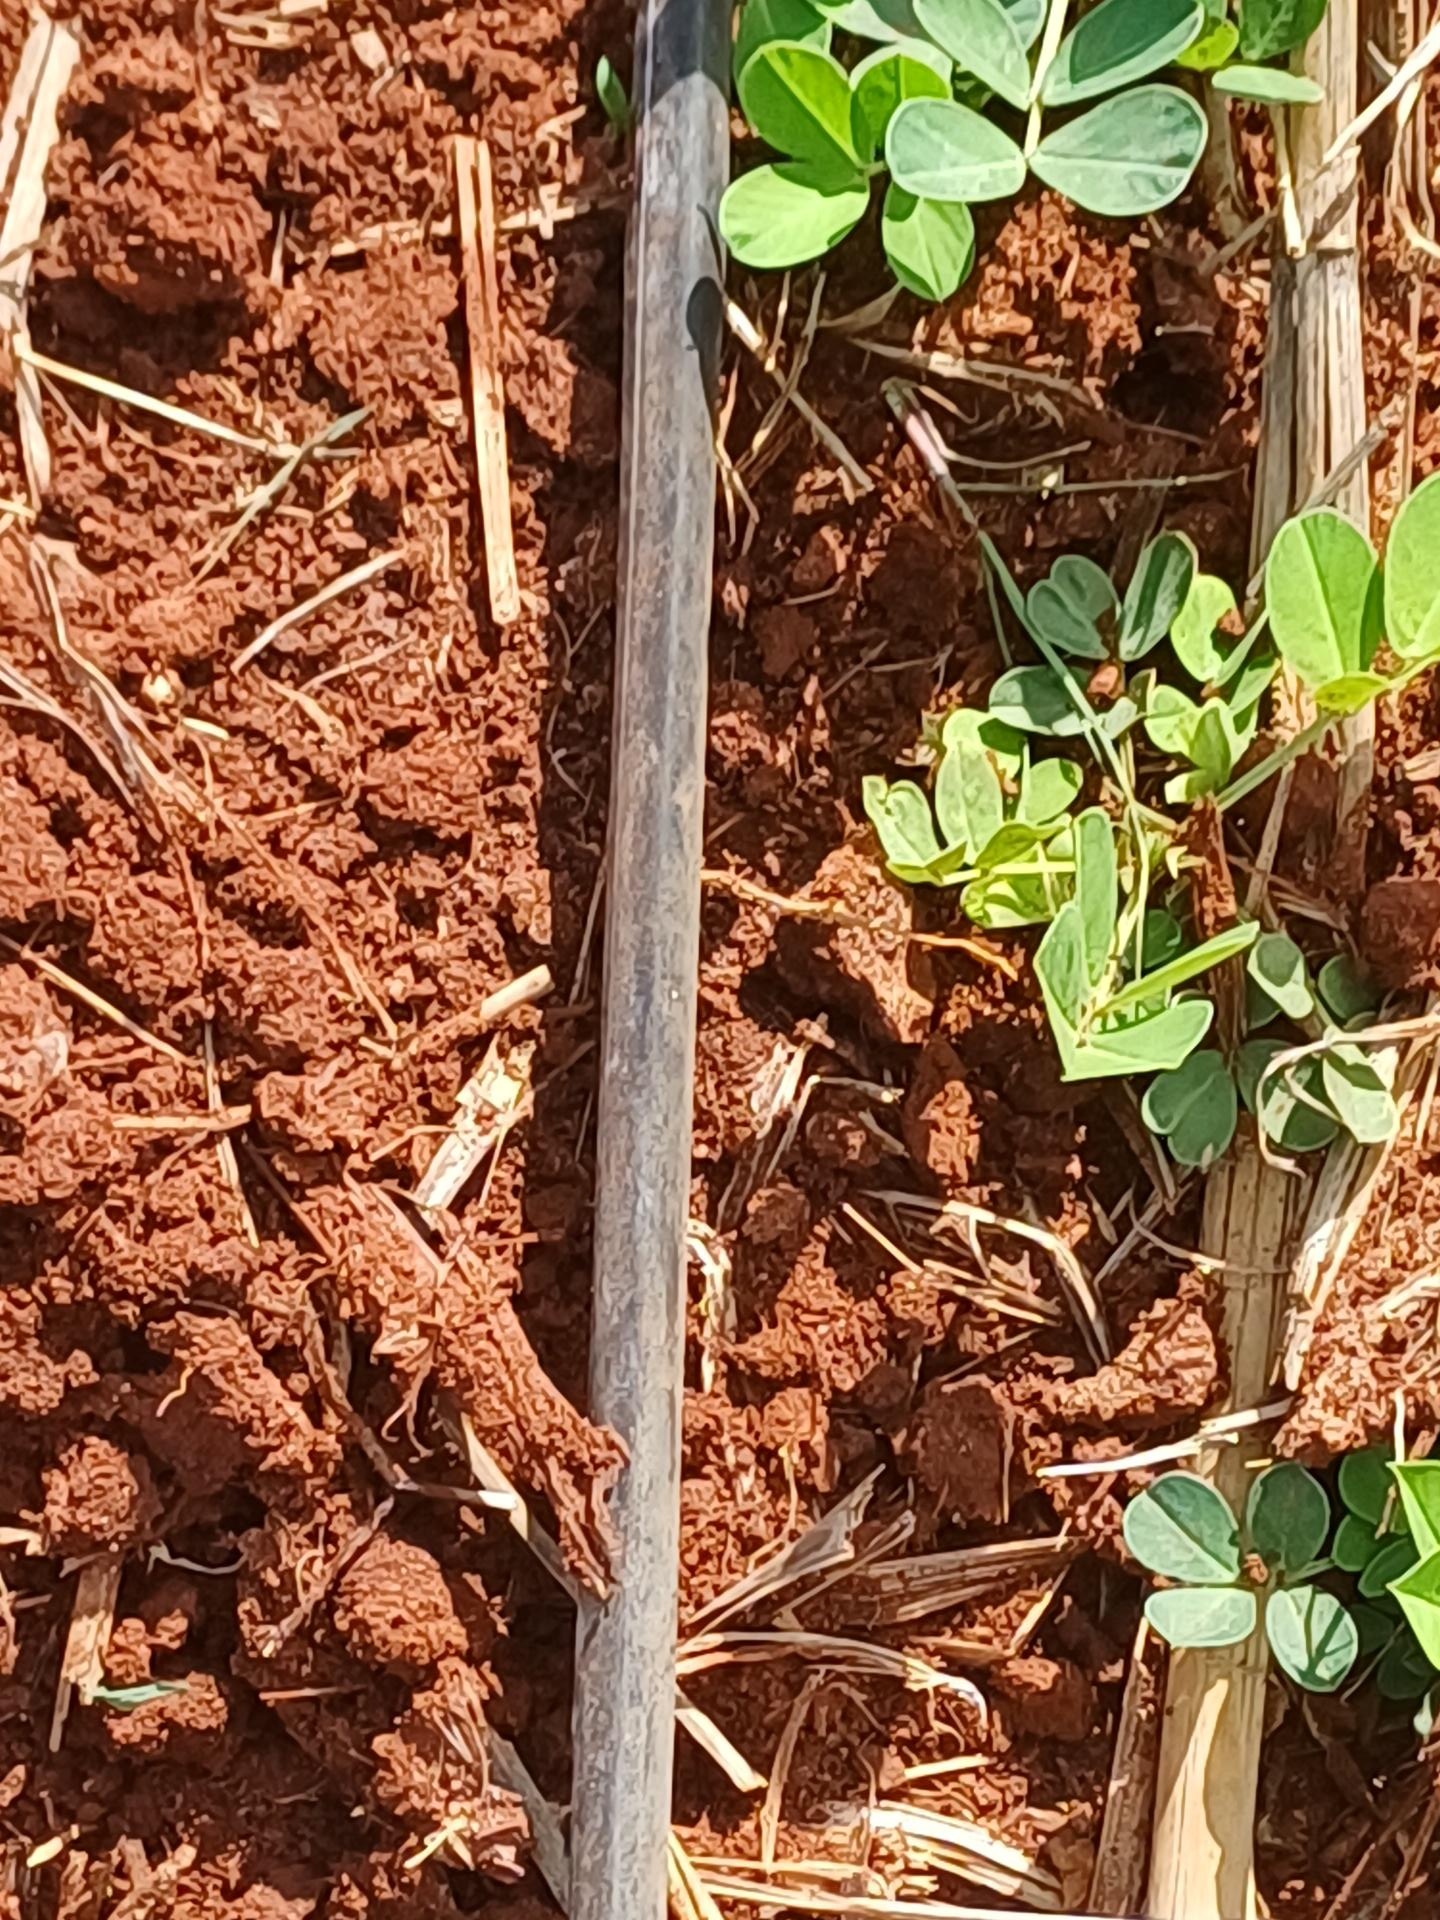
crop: groundnut
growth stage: vegetative
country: Kenya
